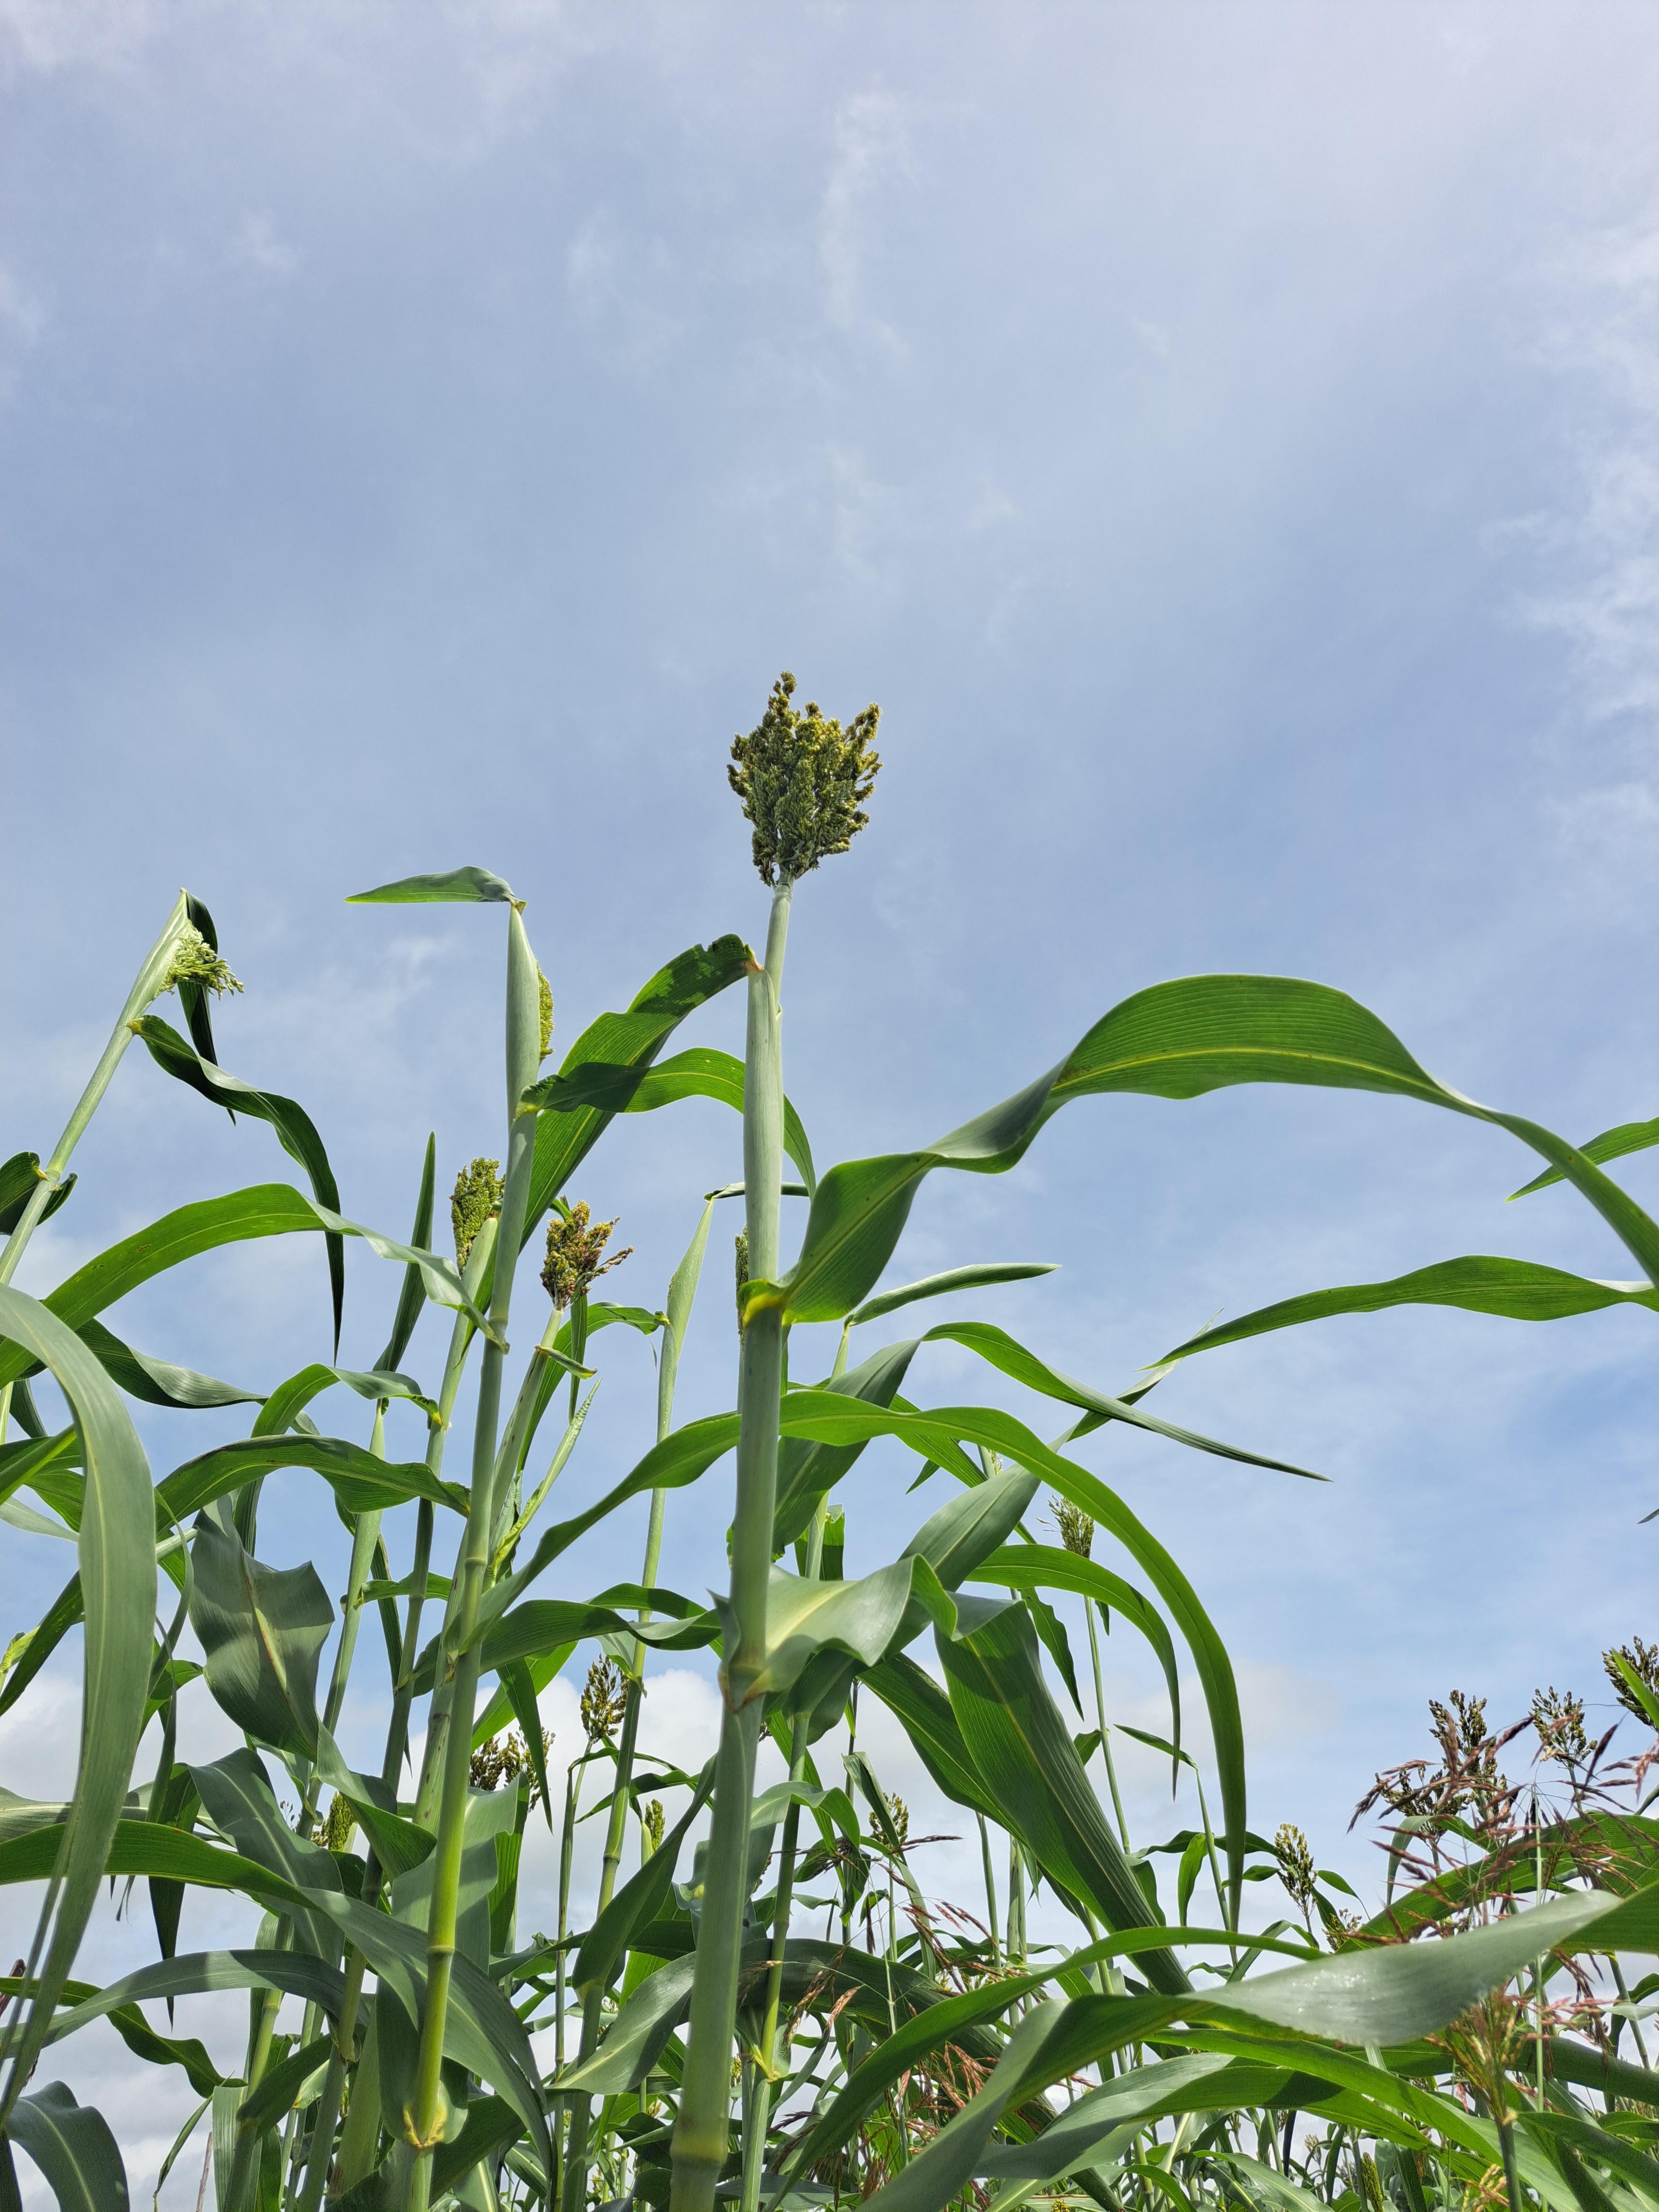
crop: sorghum
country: Tanzania
